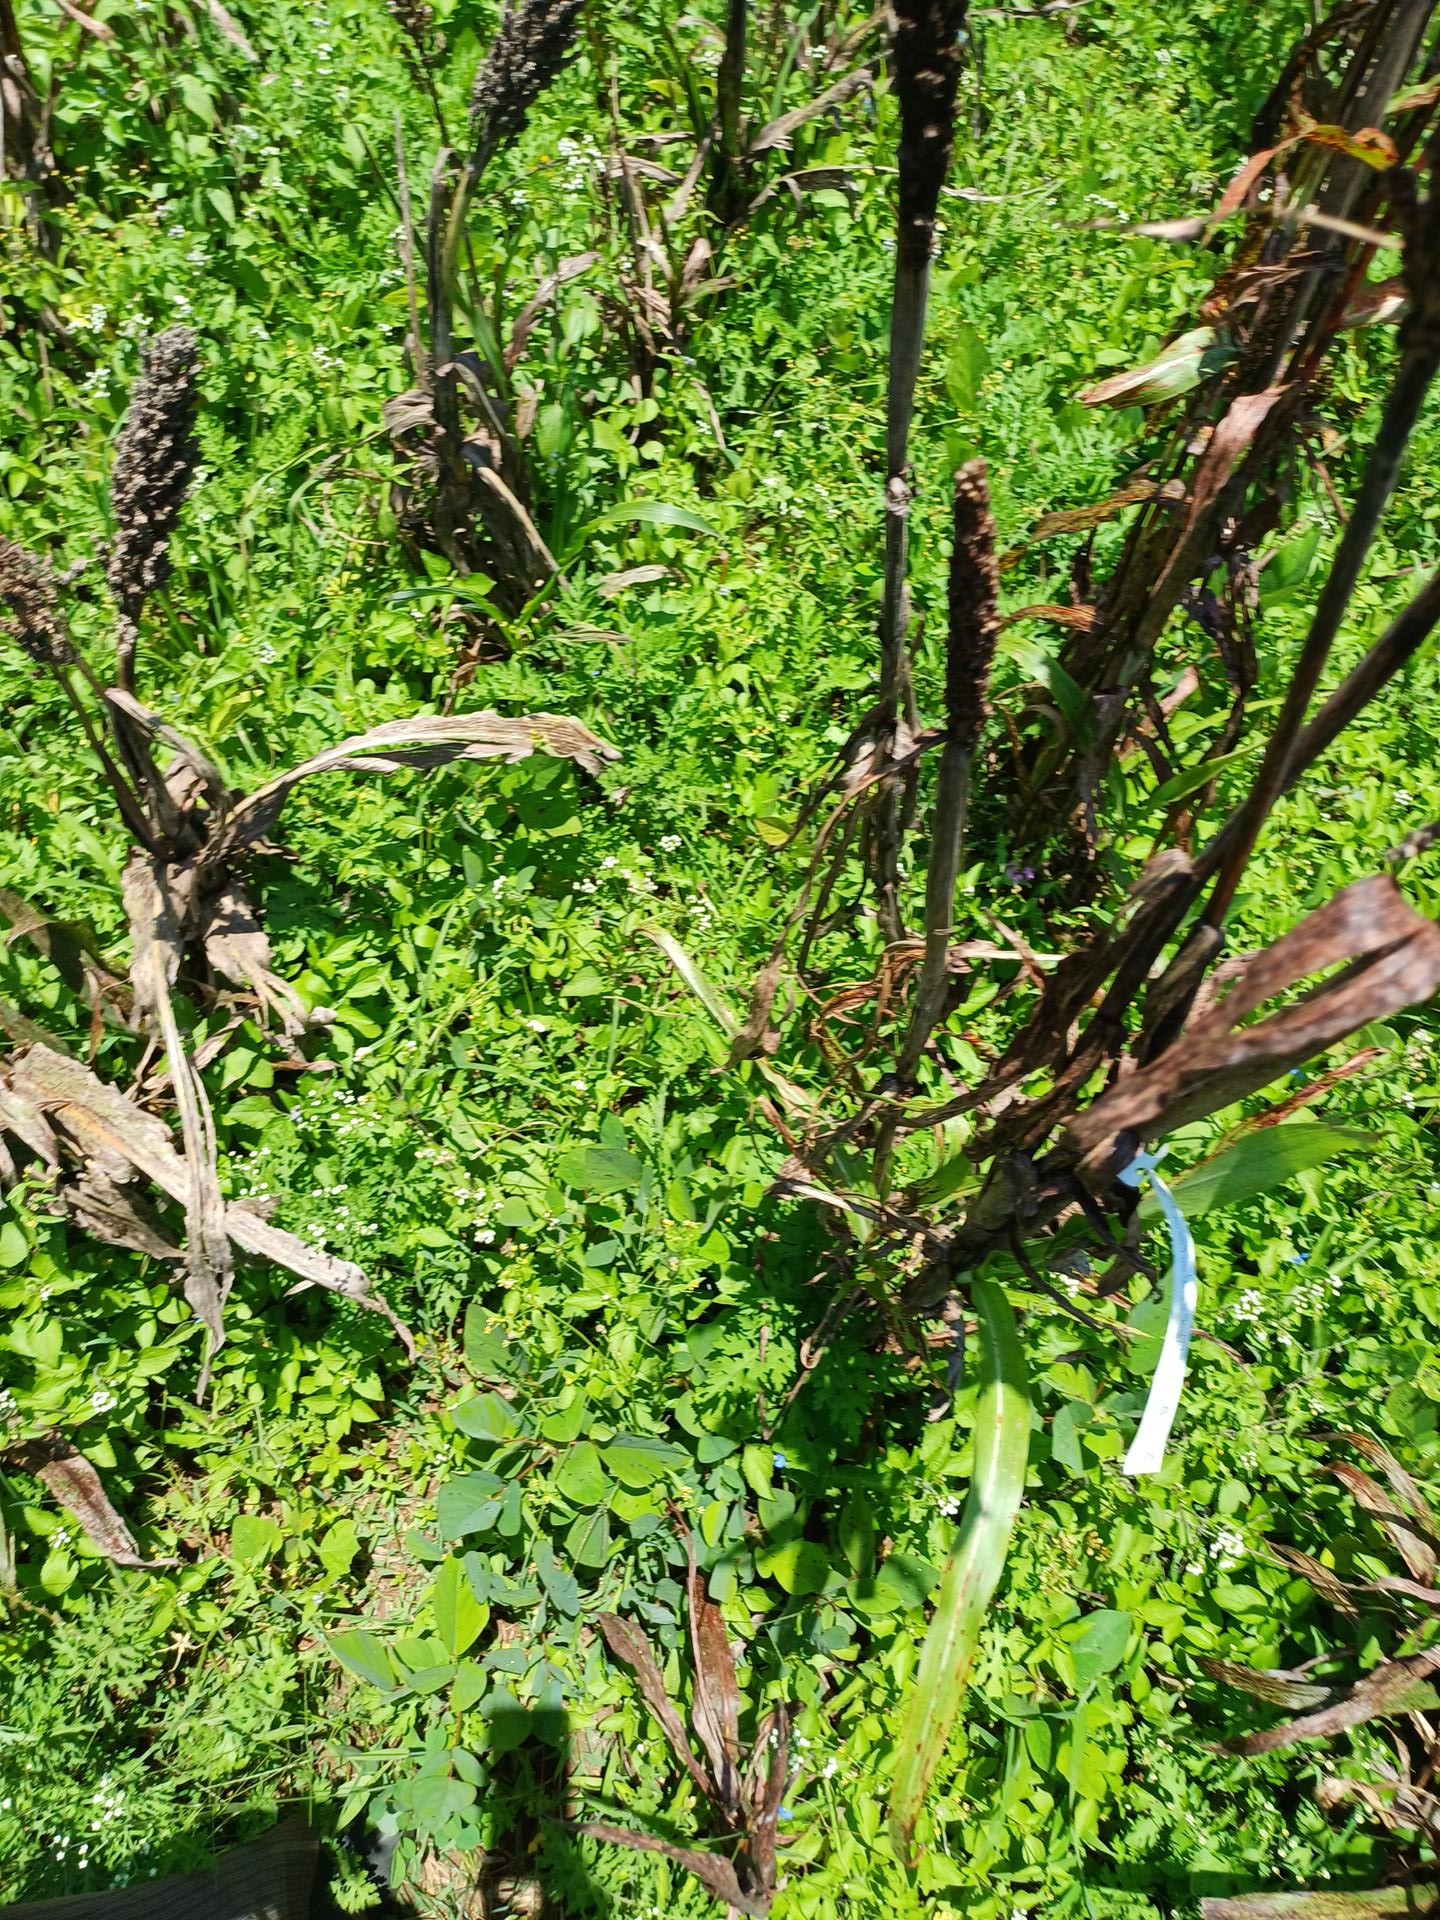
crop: sorghum
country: Kenya
